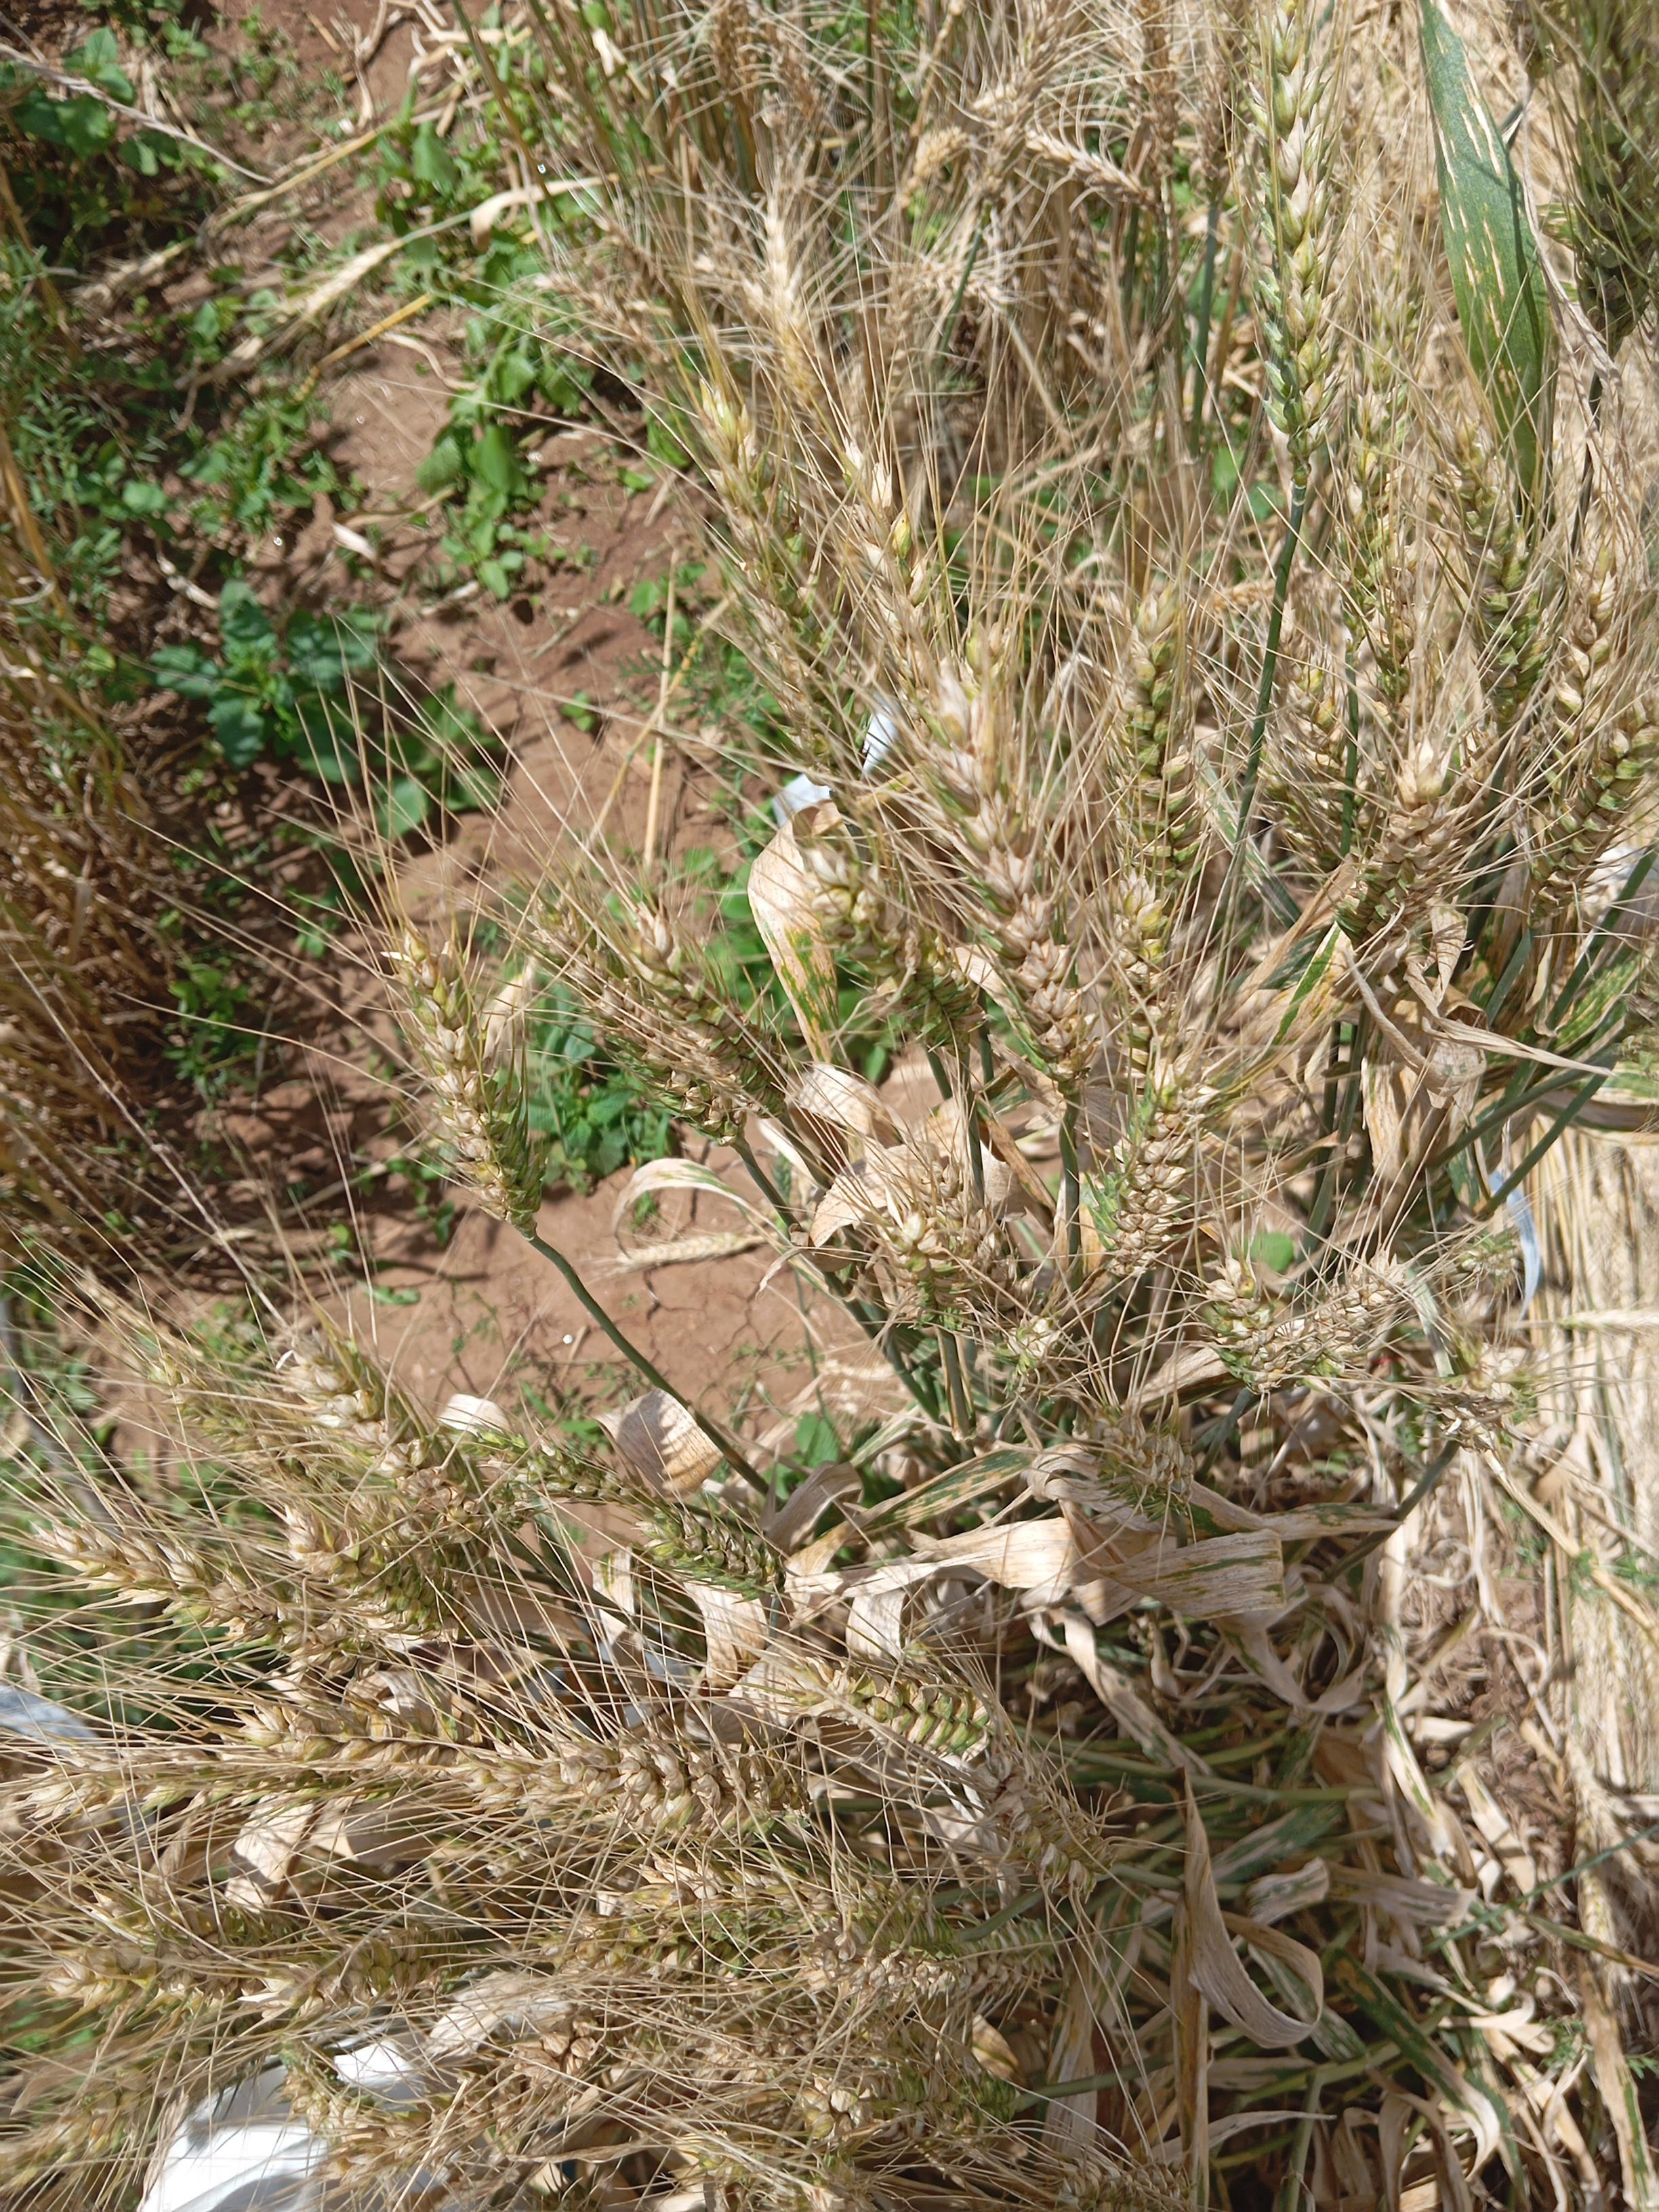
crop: wheat
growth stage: maturity
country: Kenya
